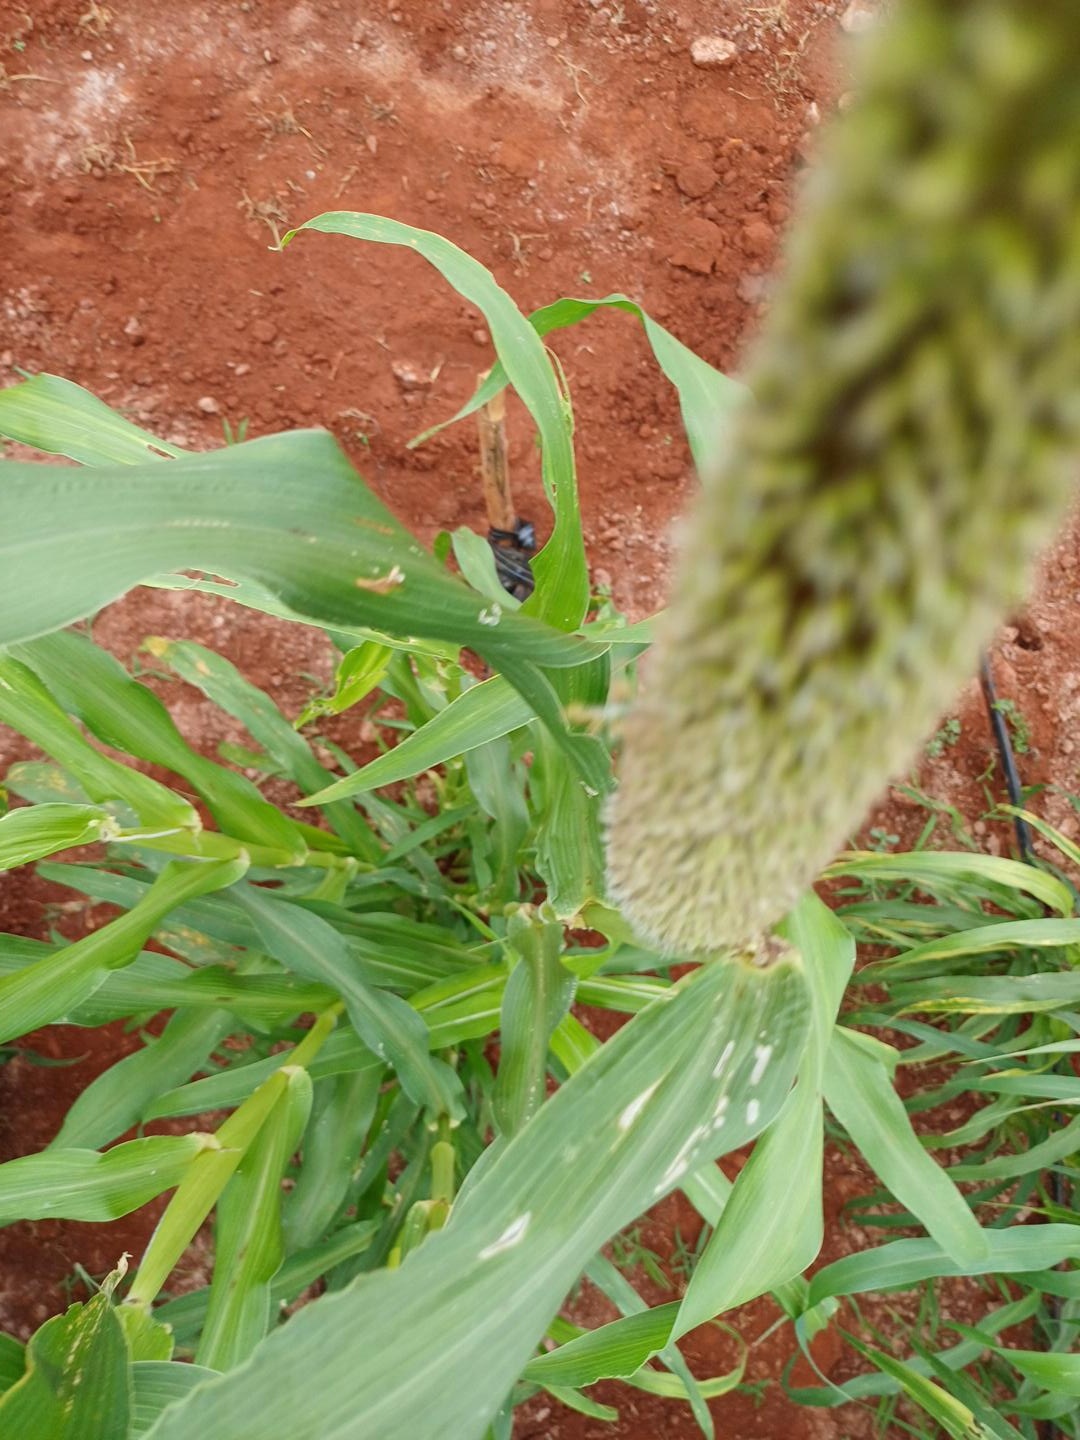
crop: pearl millet
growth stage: flowering
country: Kenya
